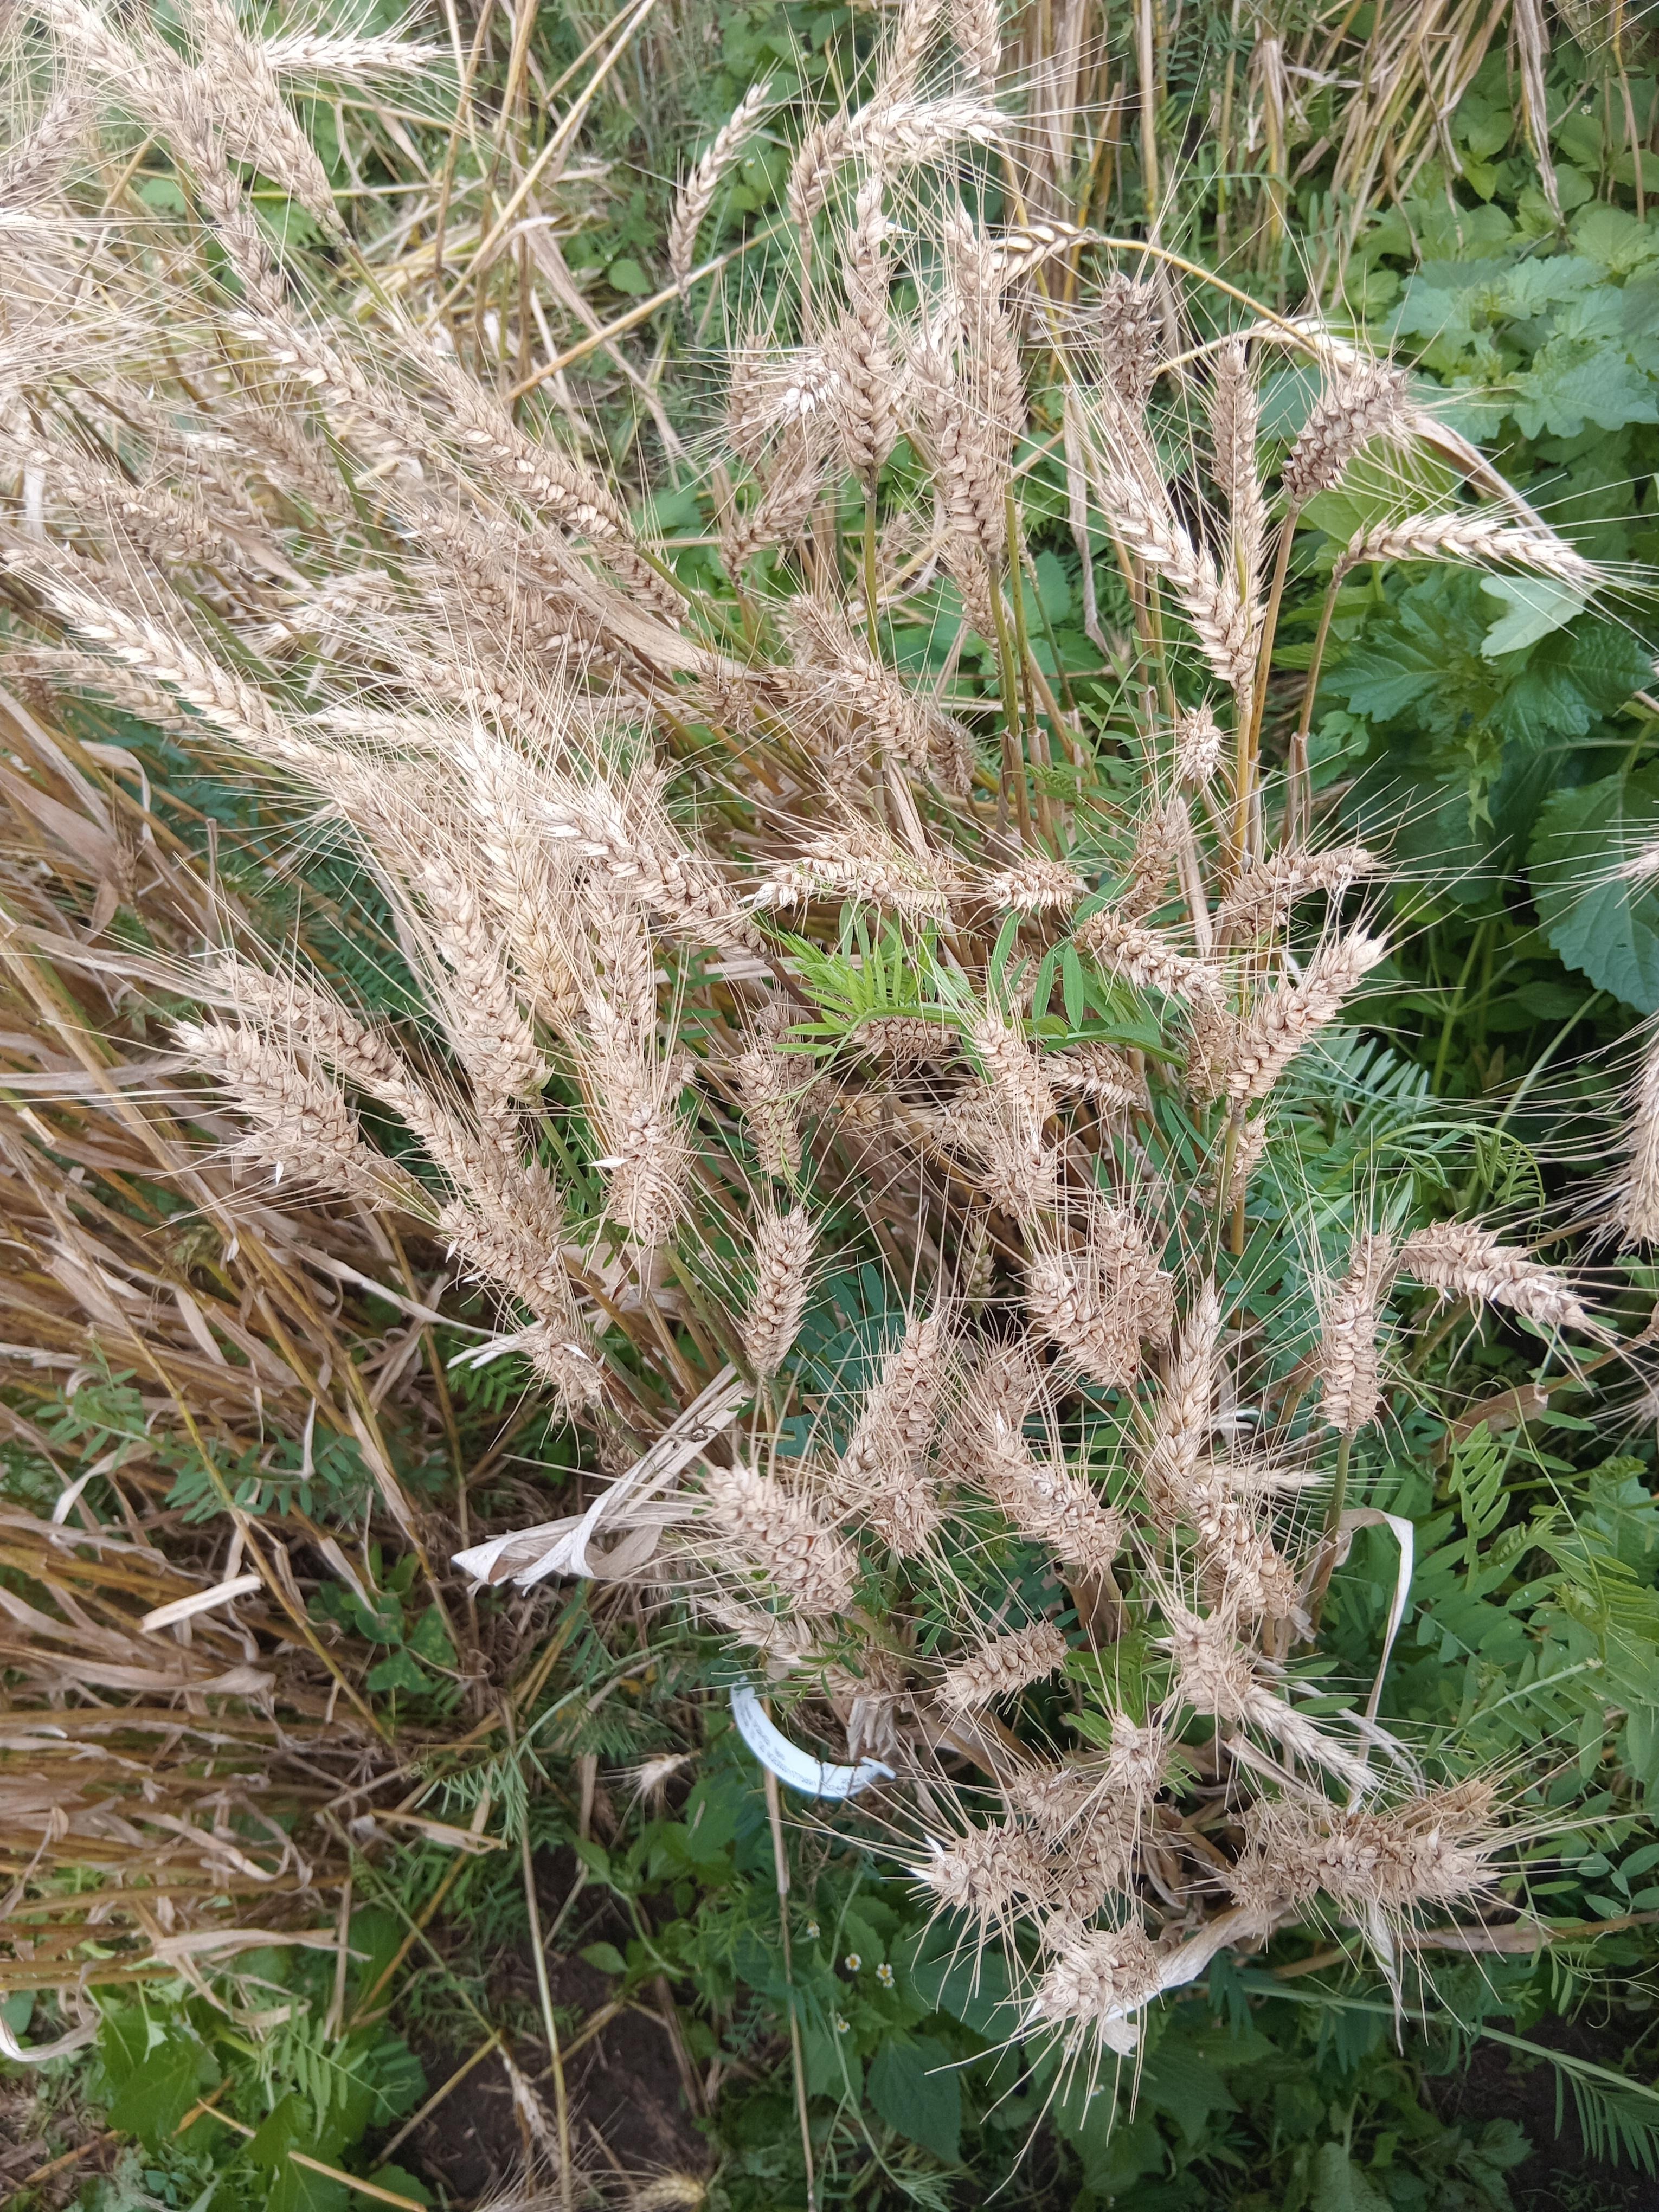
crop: wheat
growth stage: maturity
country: Kenya
